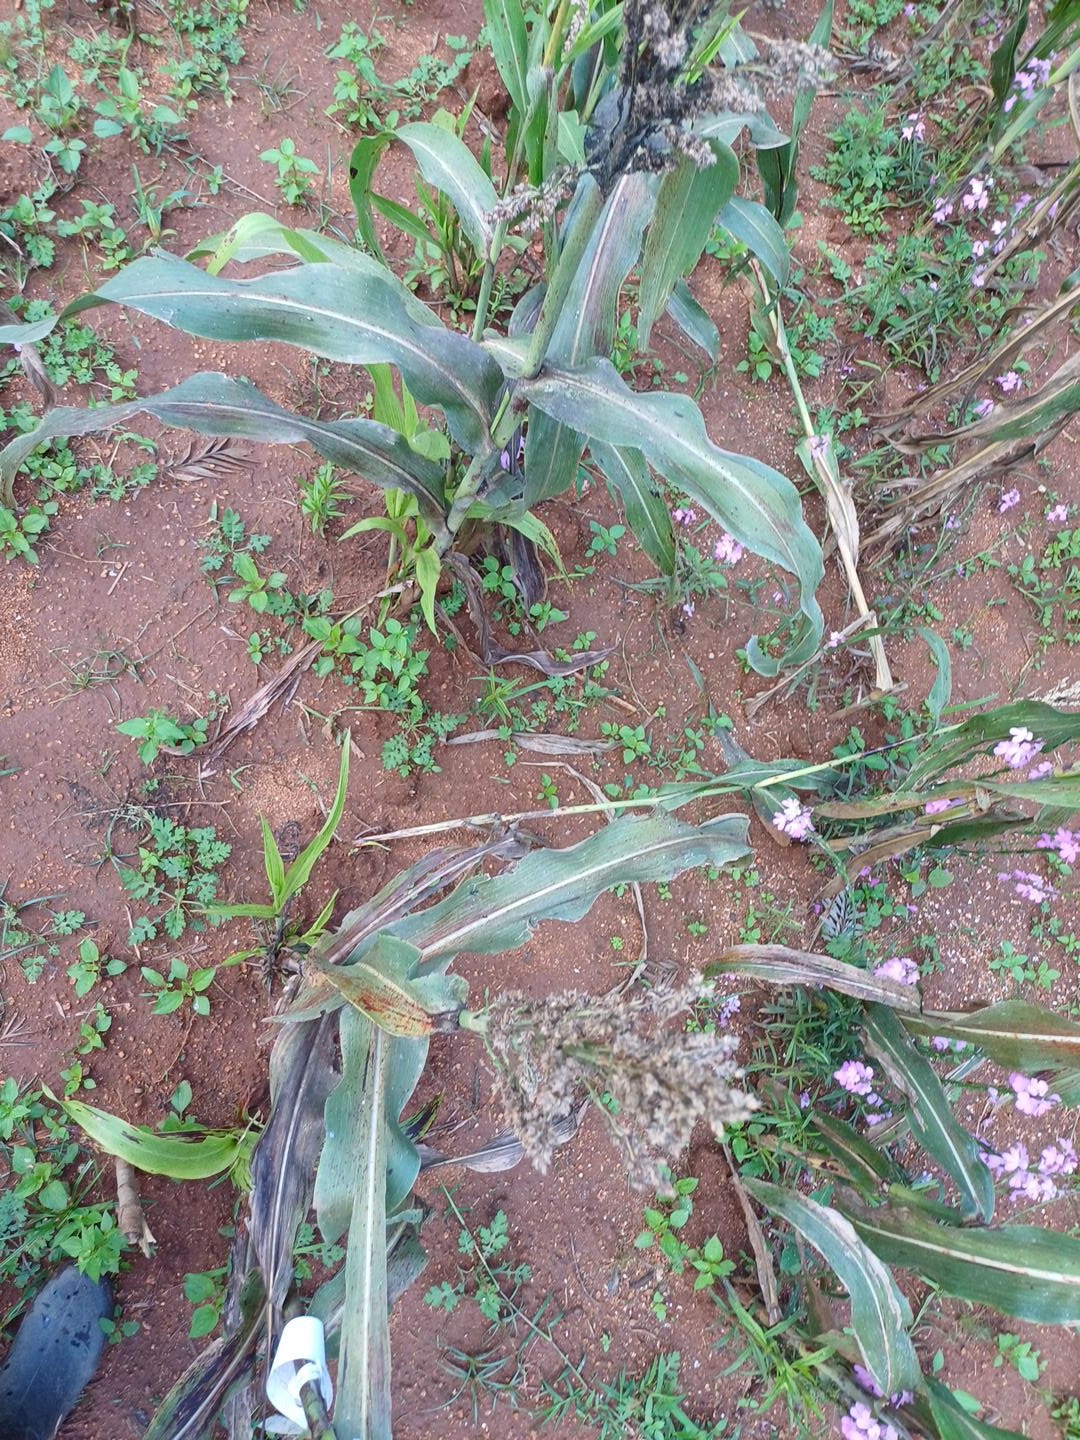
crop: sorghum
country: Kenya
